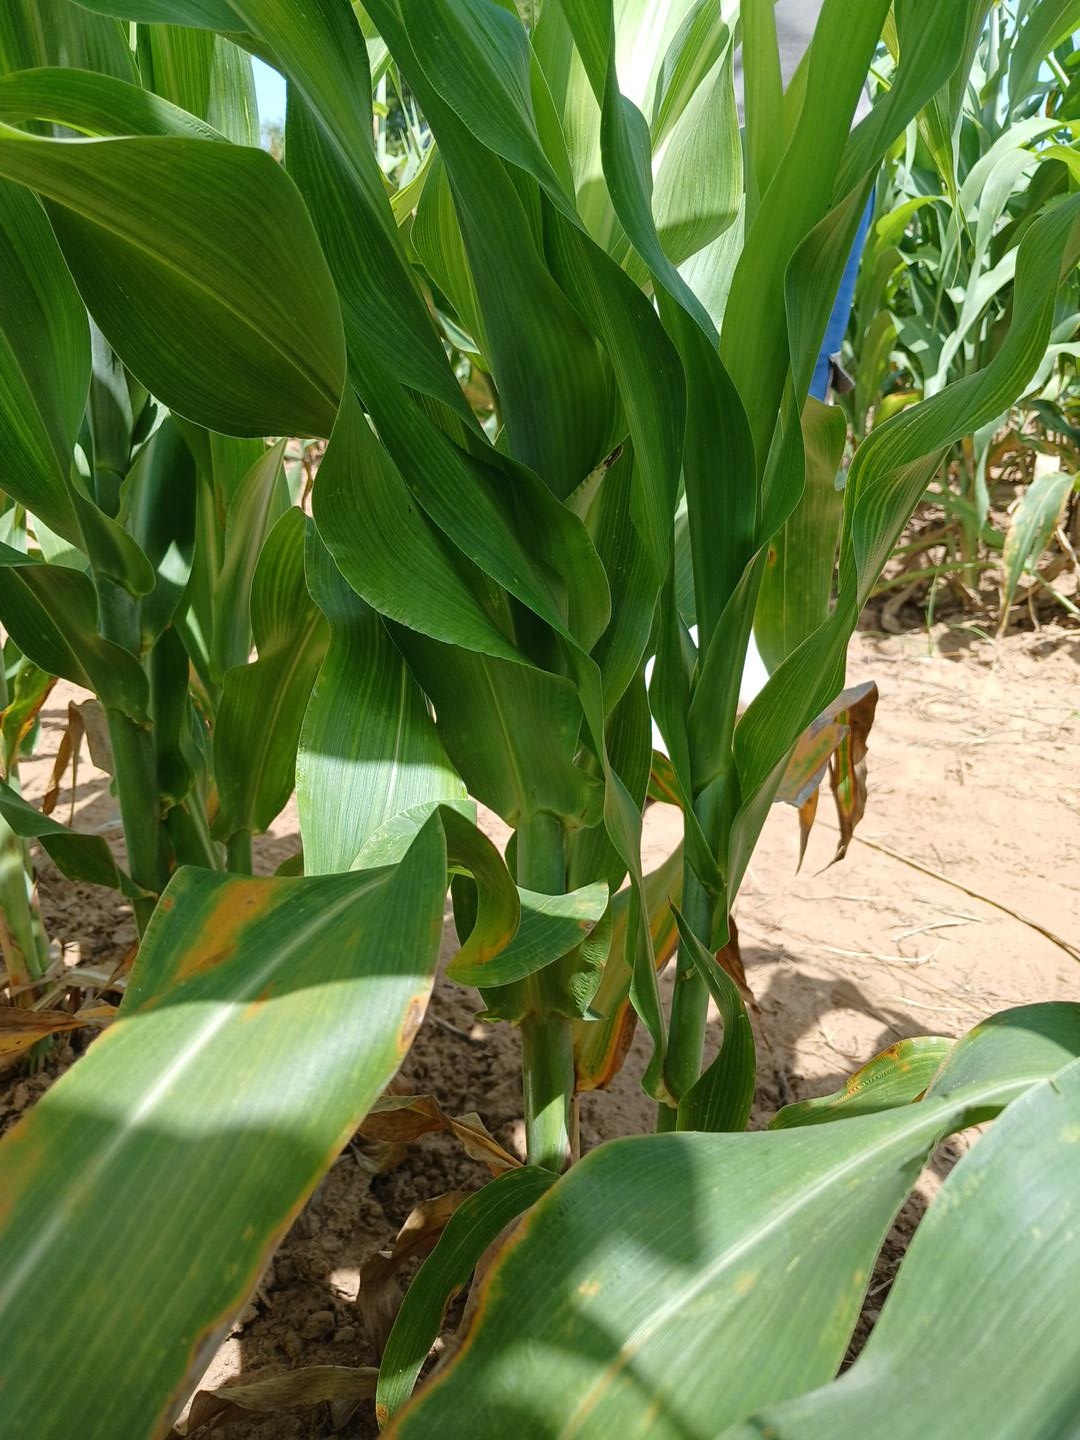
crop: sorghum
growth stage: vegetative
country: Senegal
